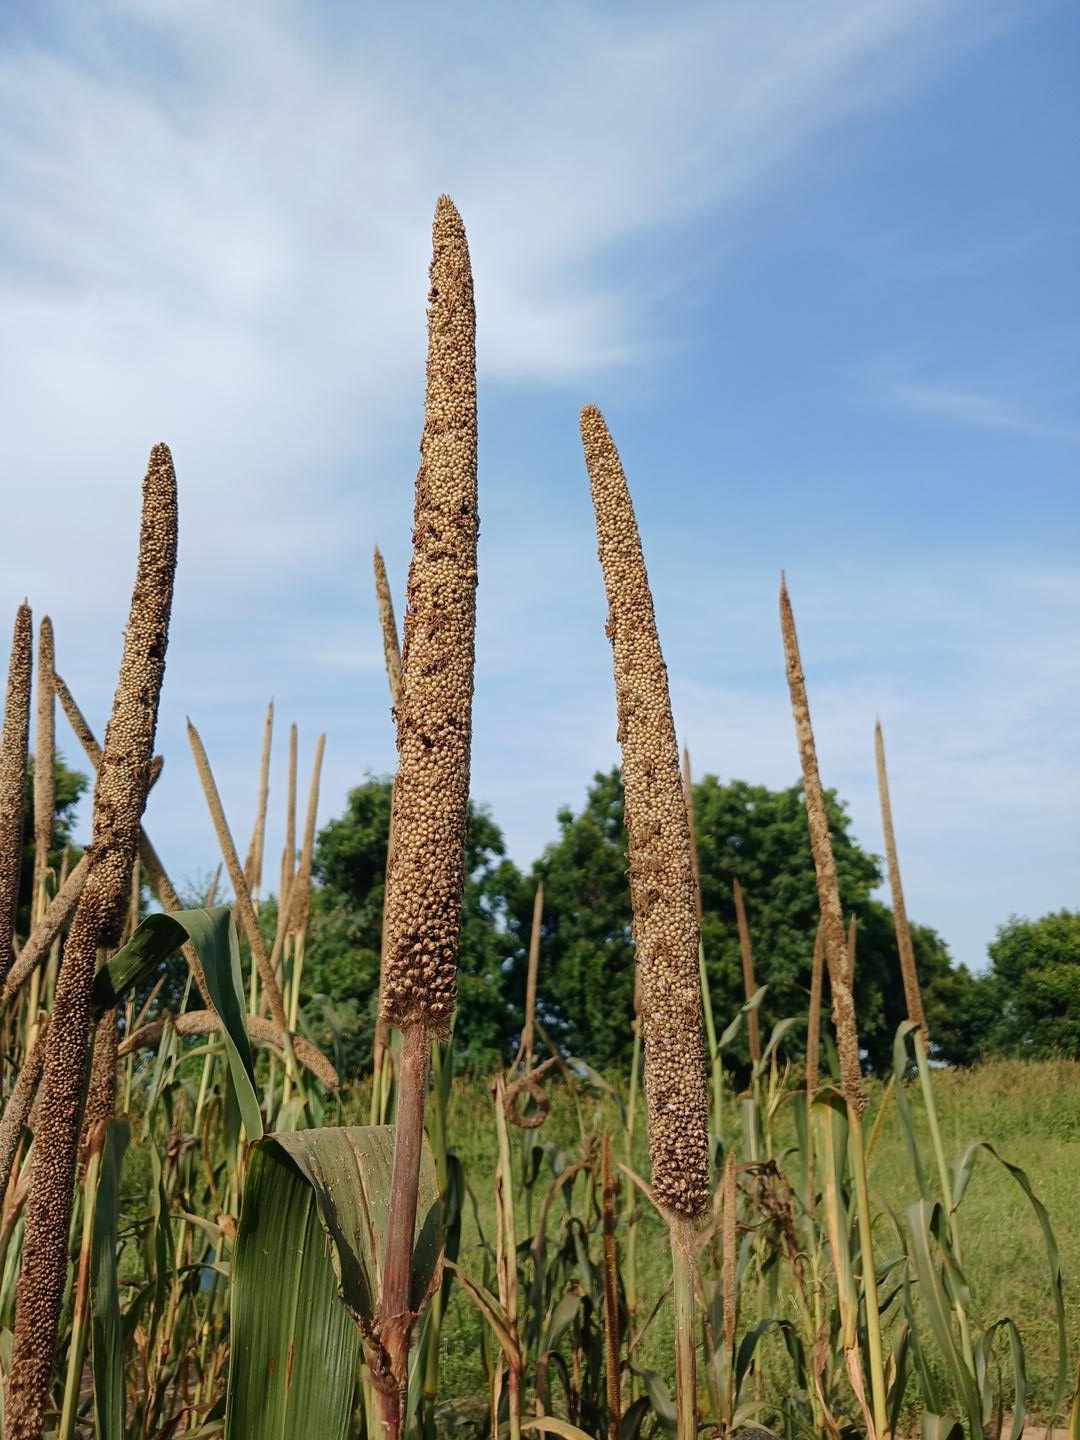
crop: pearl millet
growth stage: maturity
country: Senegal
